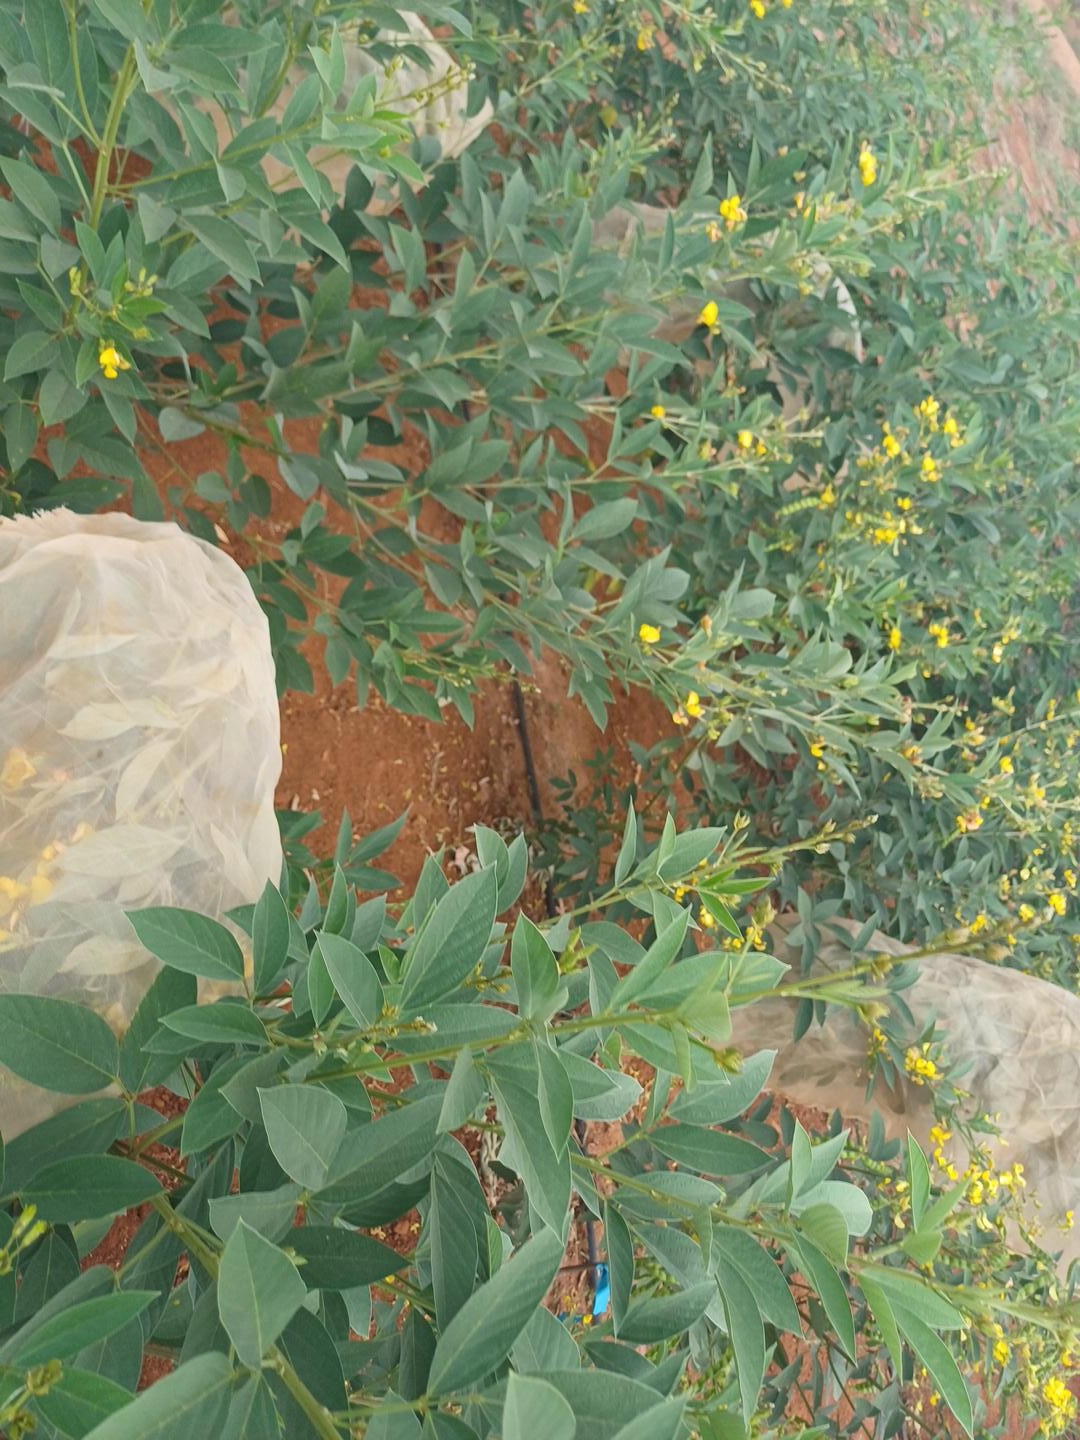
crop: pigeonpea
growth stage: development pod
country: Kenya
